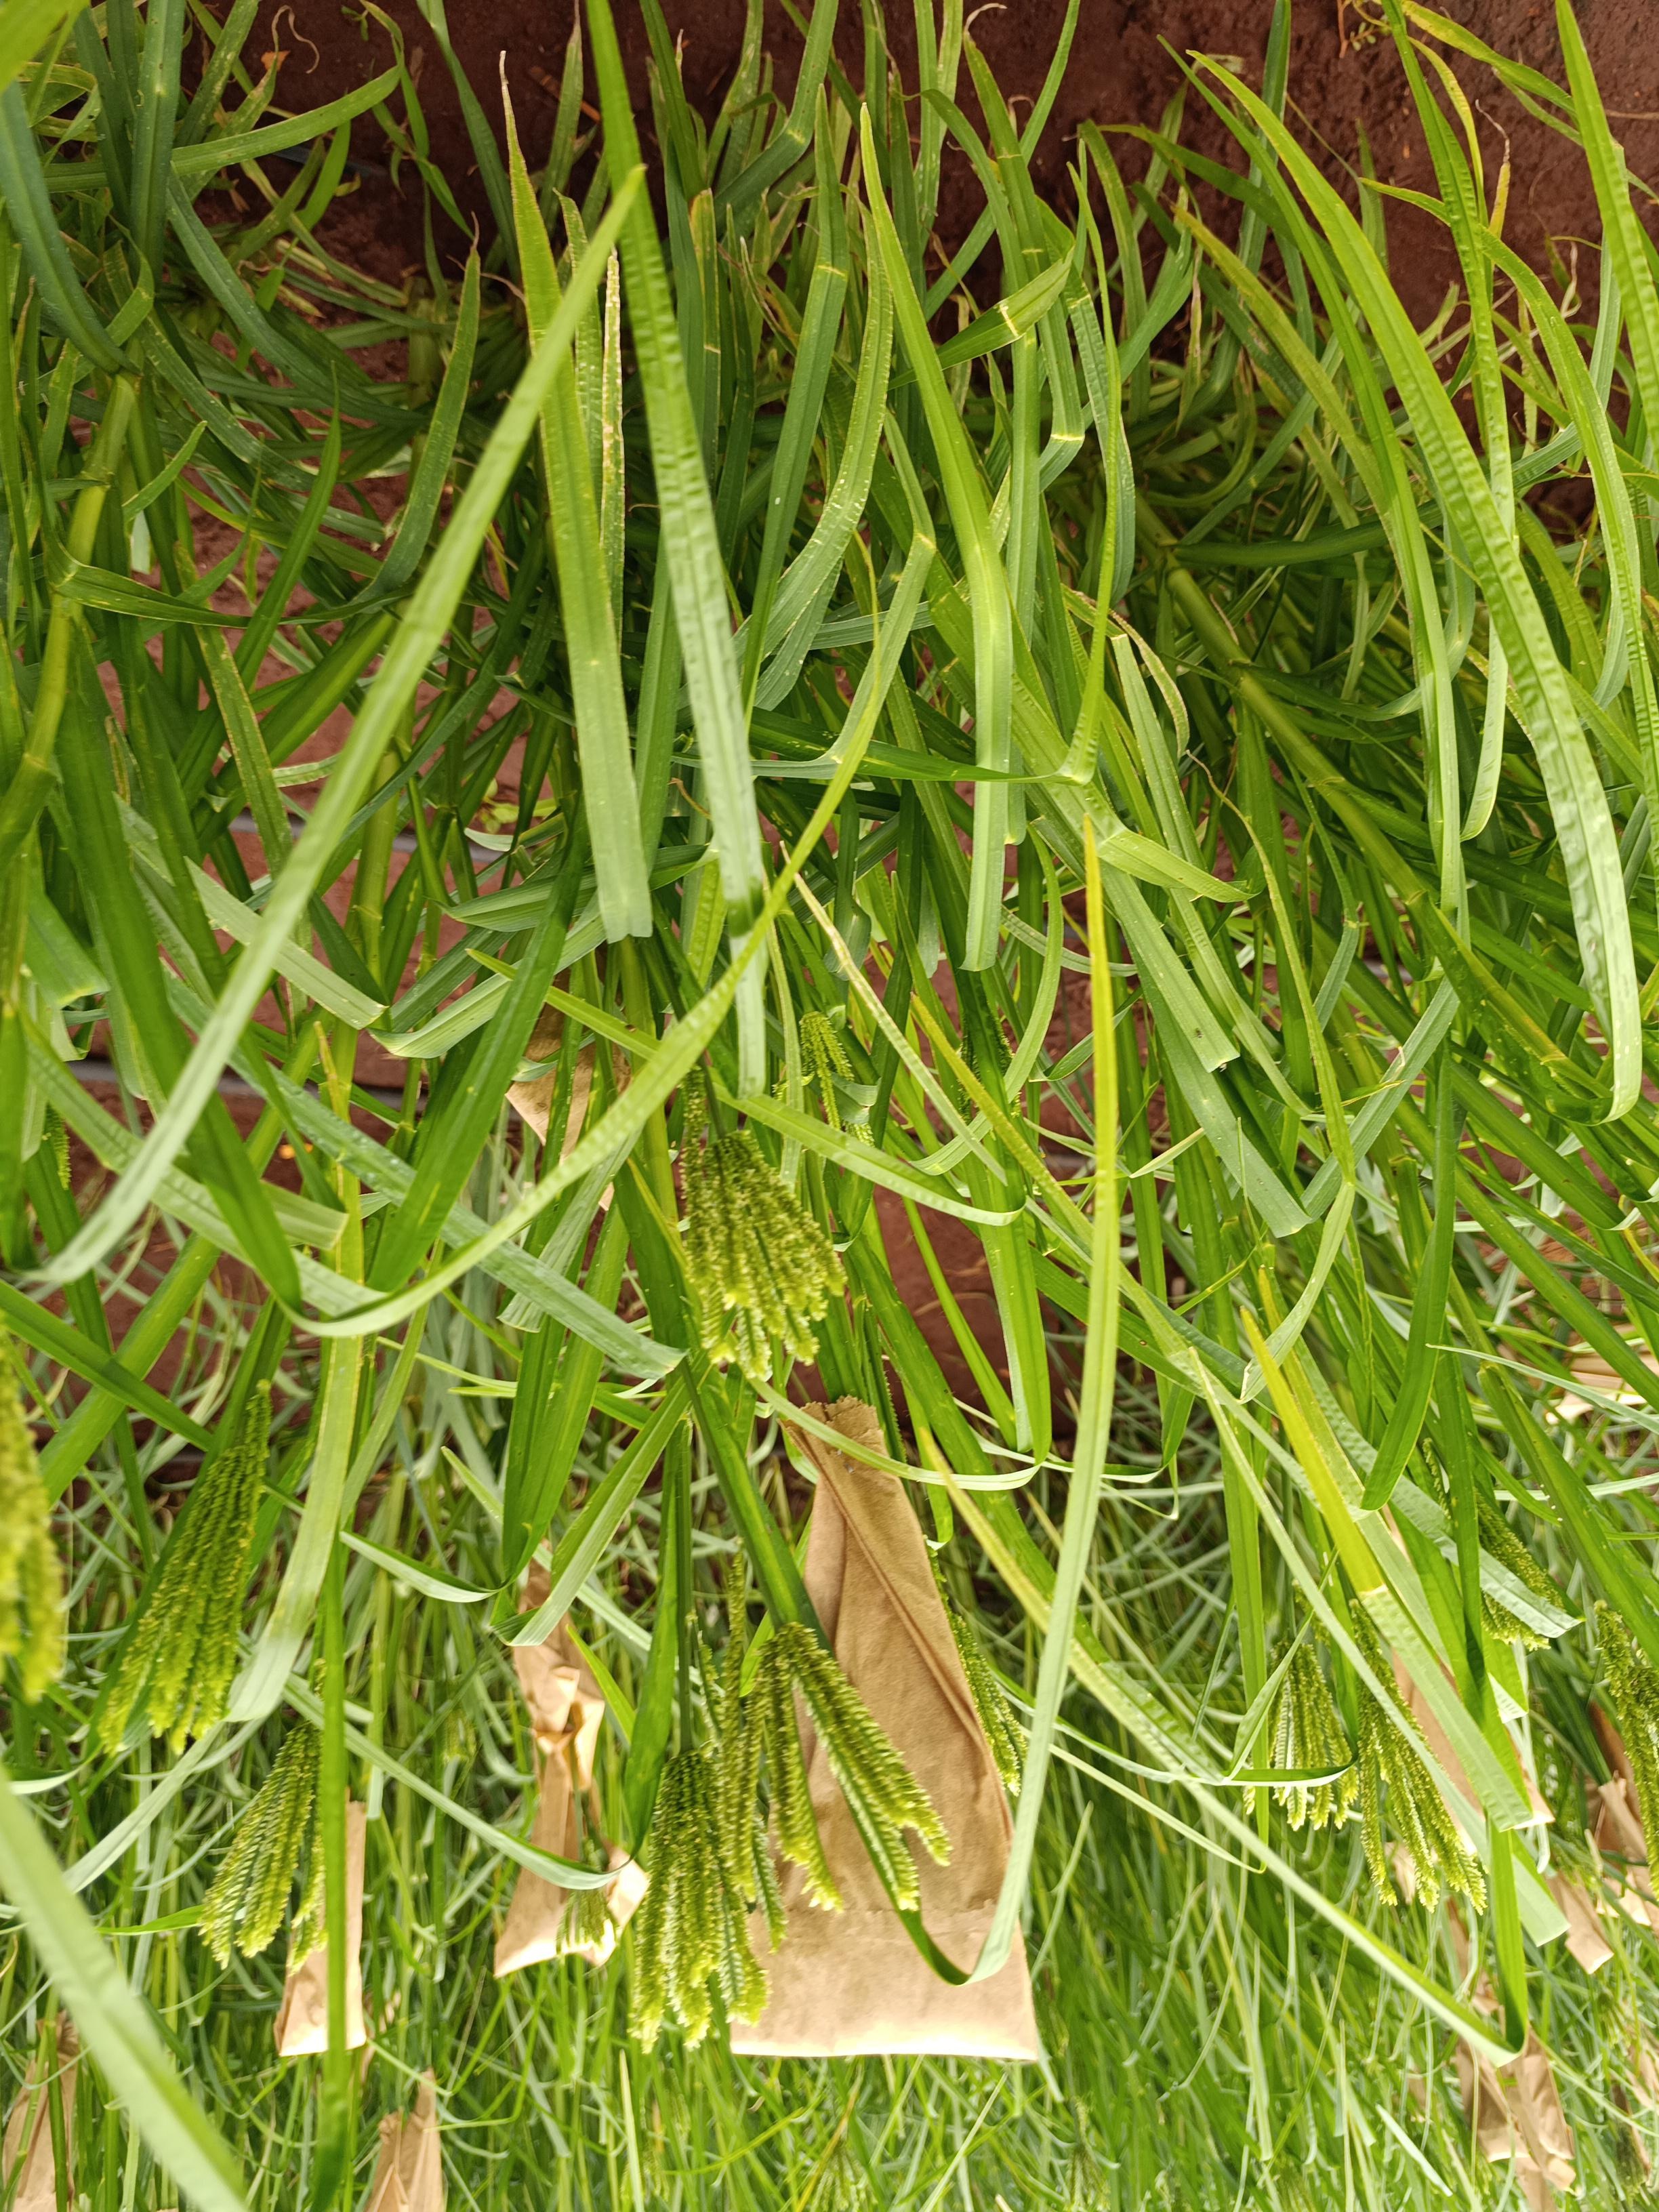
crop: finger millet
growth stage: flowering
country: Kenya
